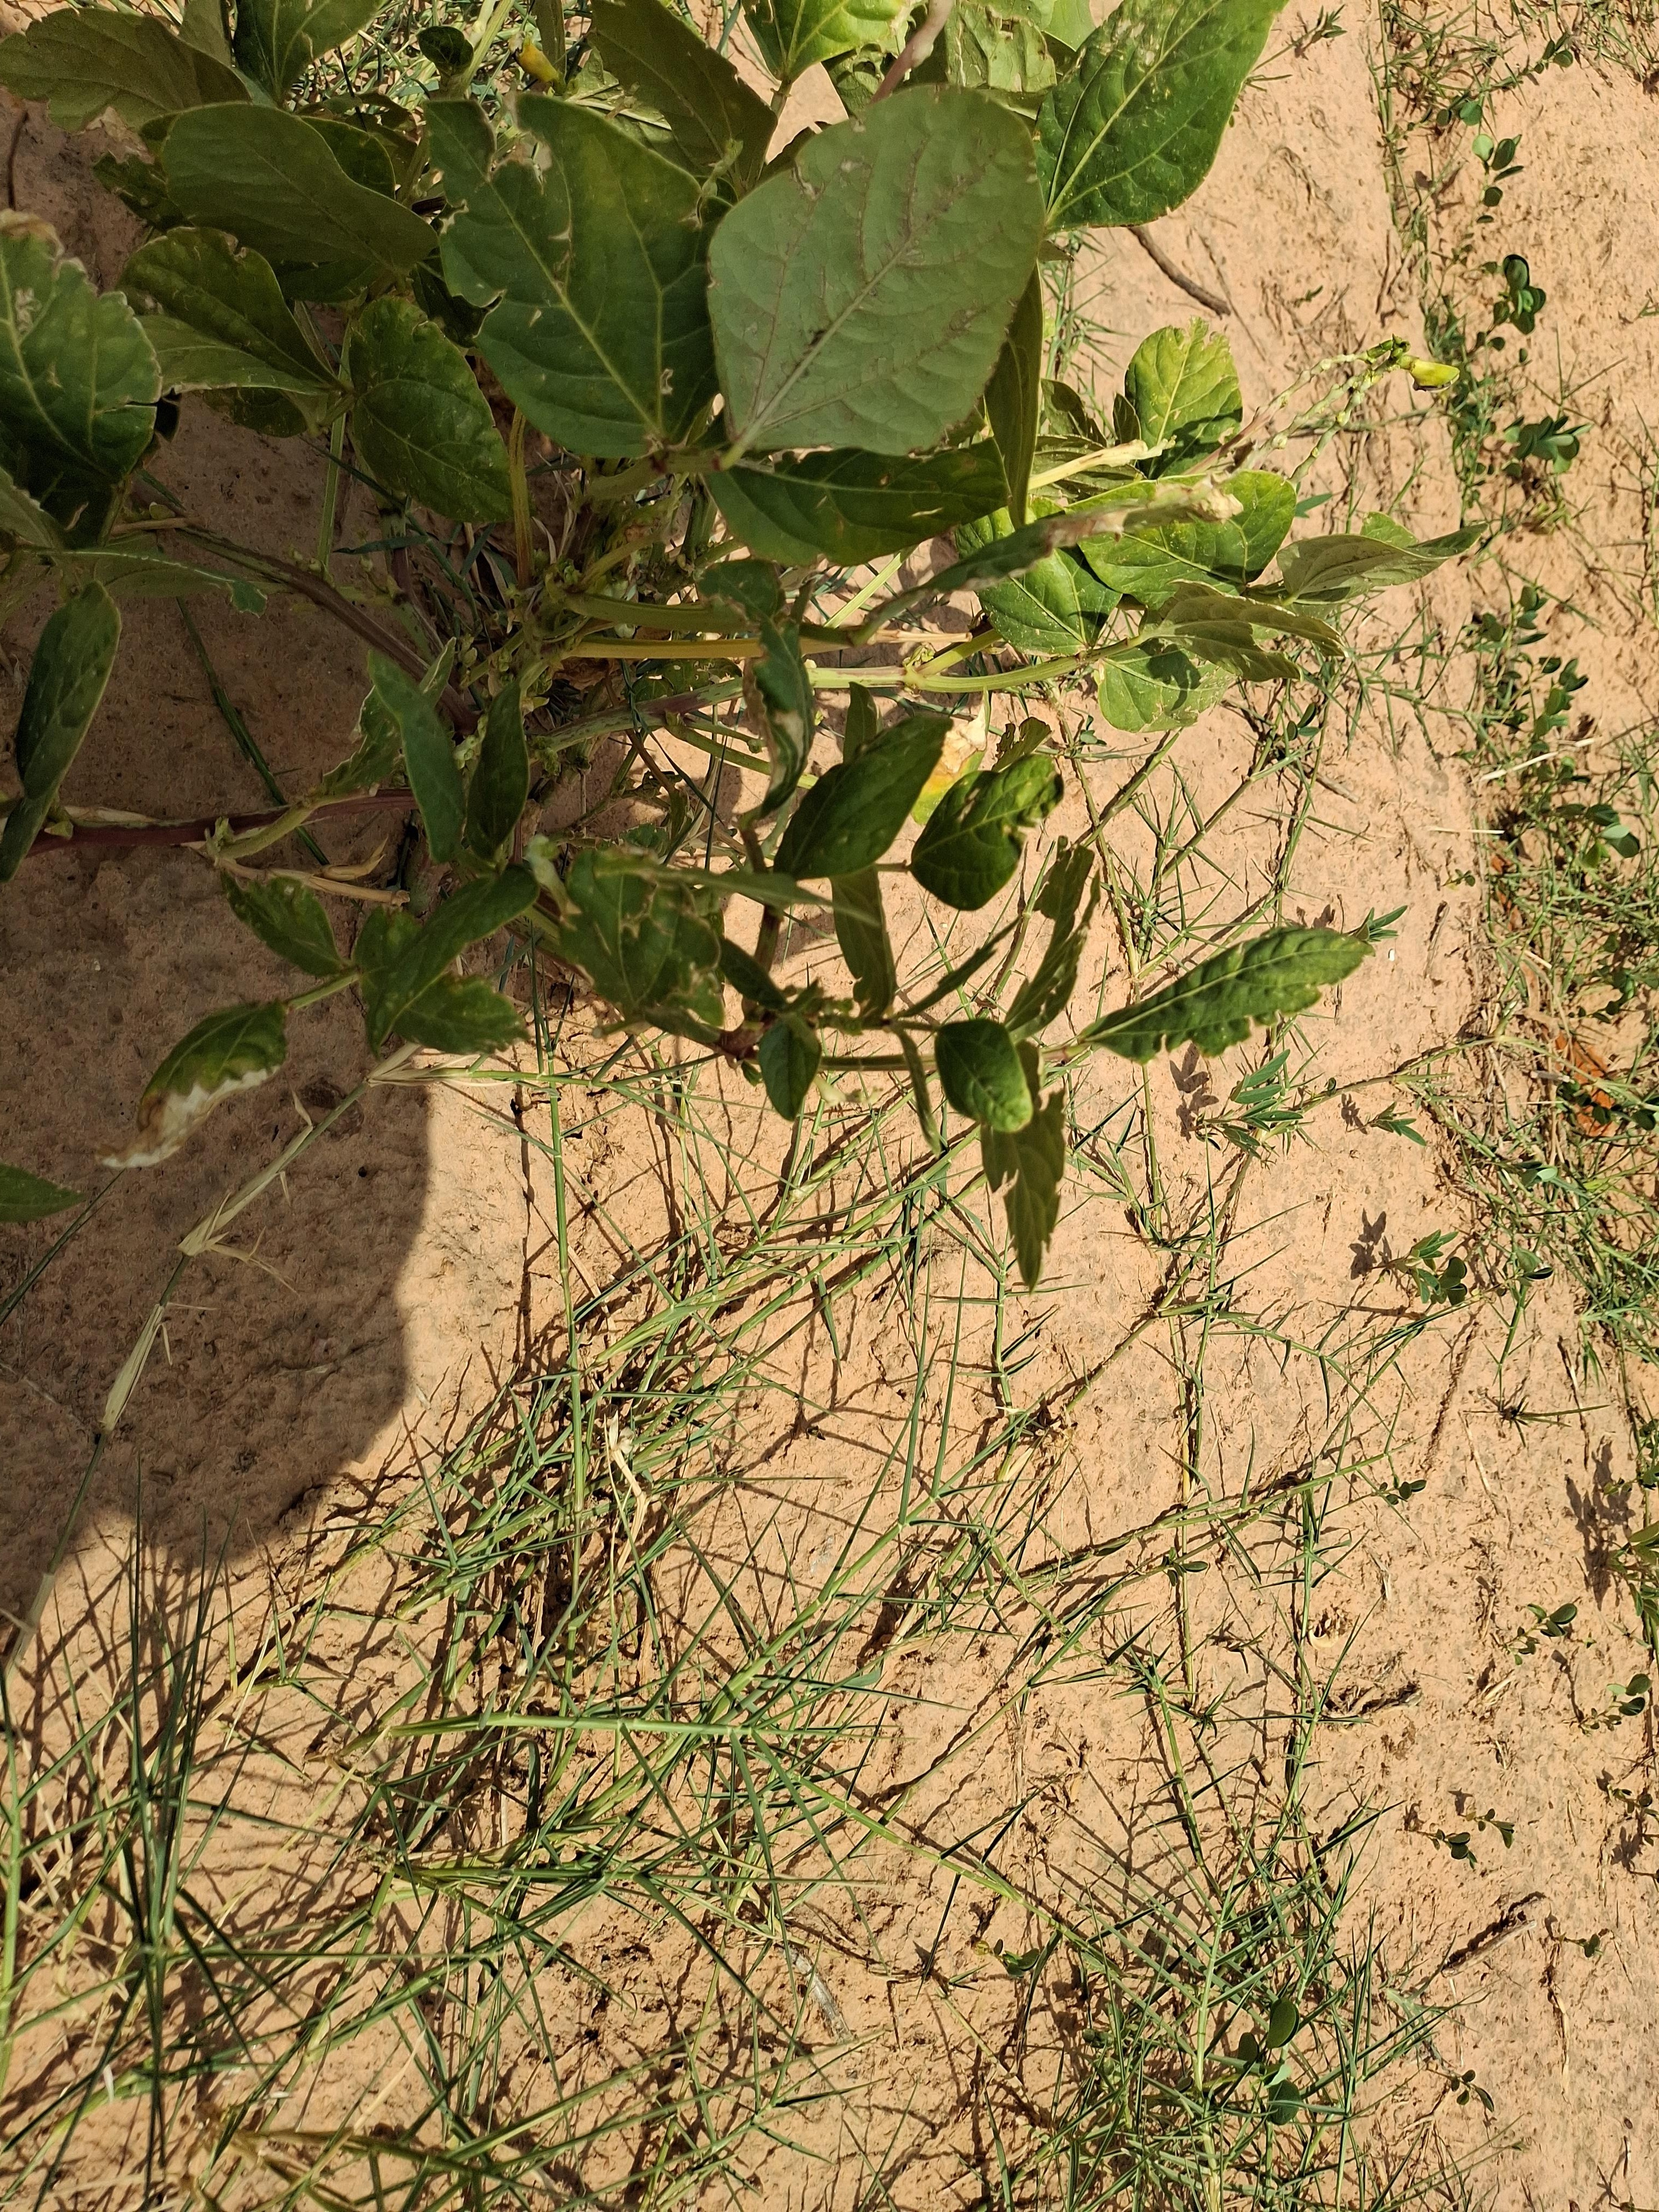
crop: cowpea
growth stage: harvest maturity
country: Nigeria
